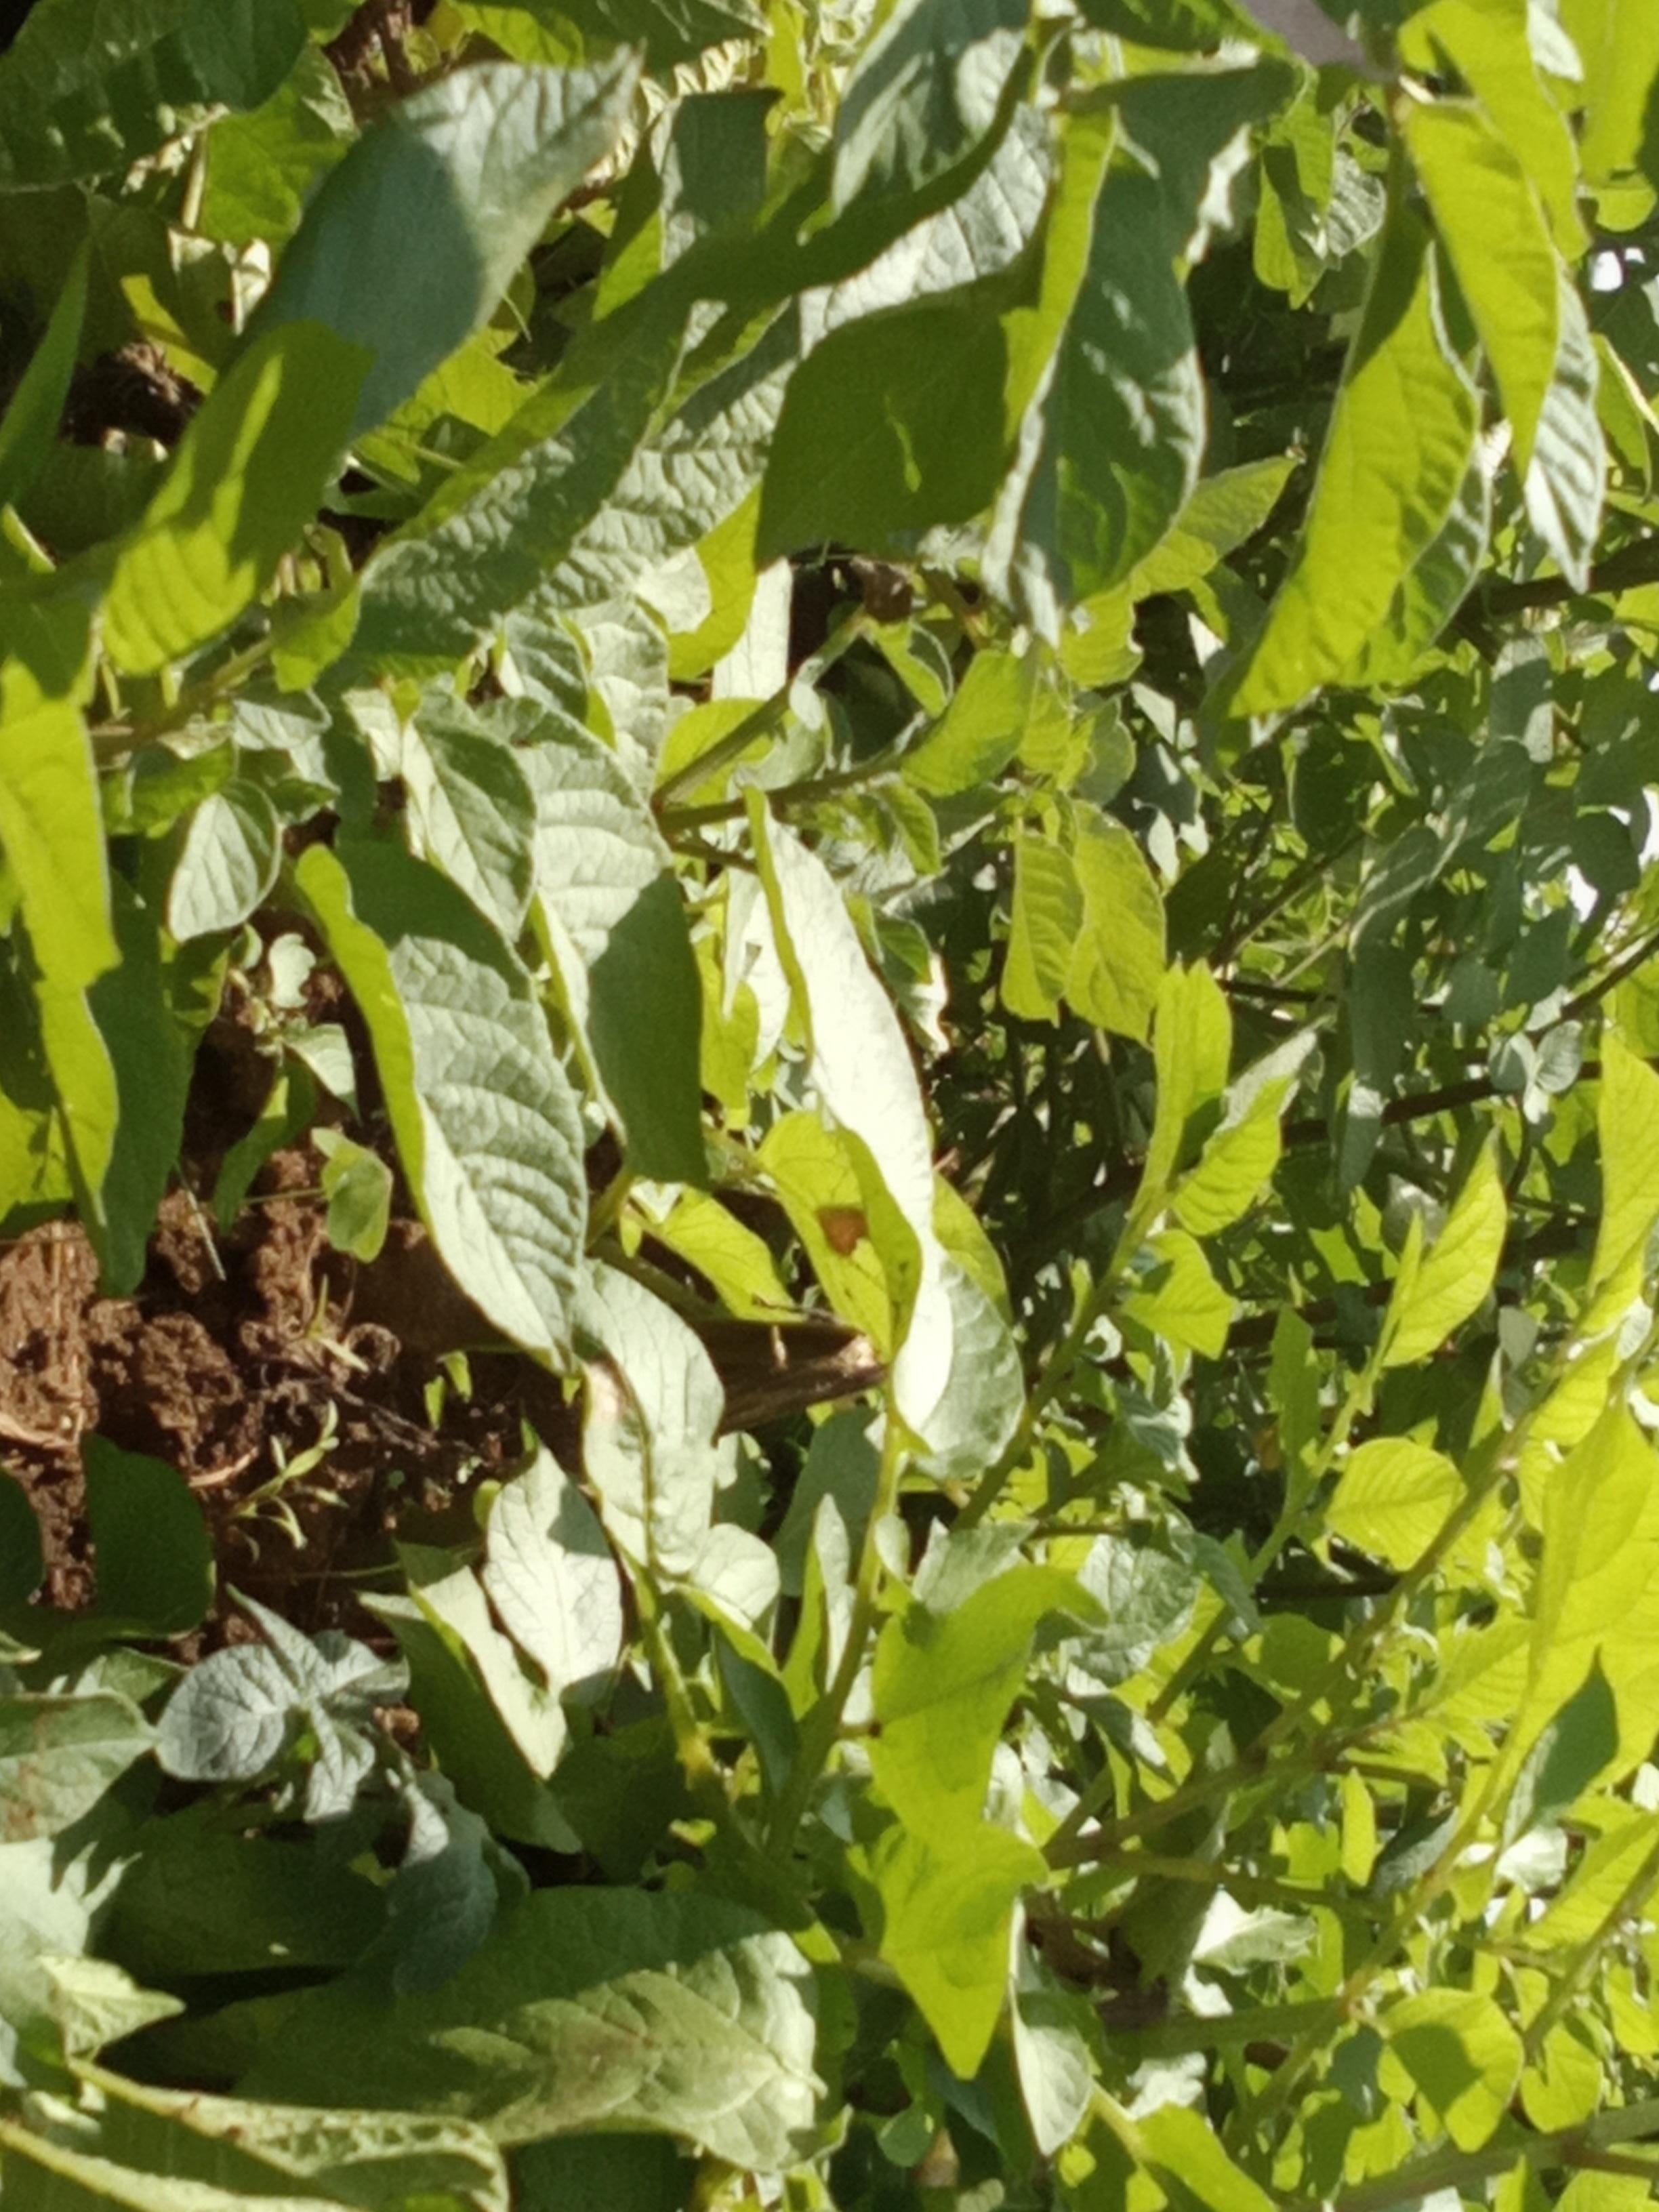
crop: potato
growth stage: flowering
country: Kenya
